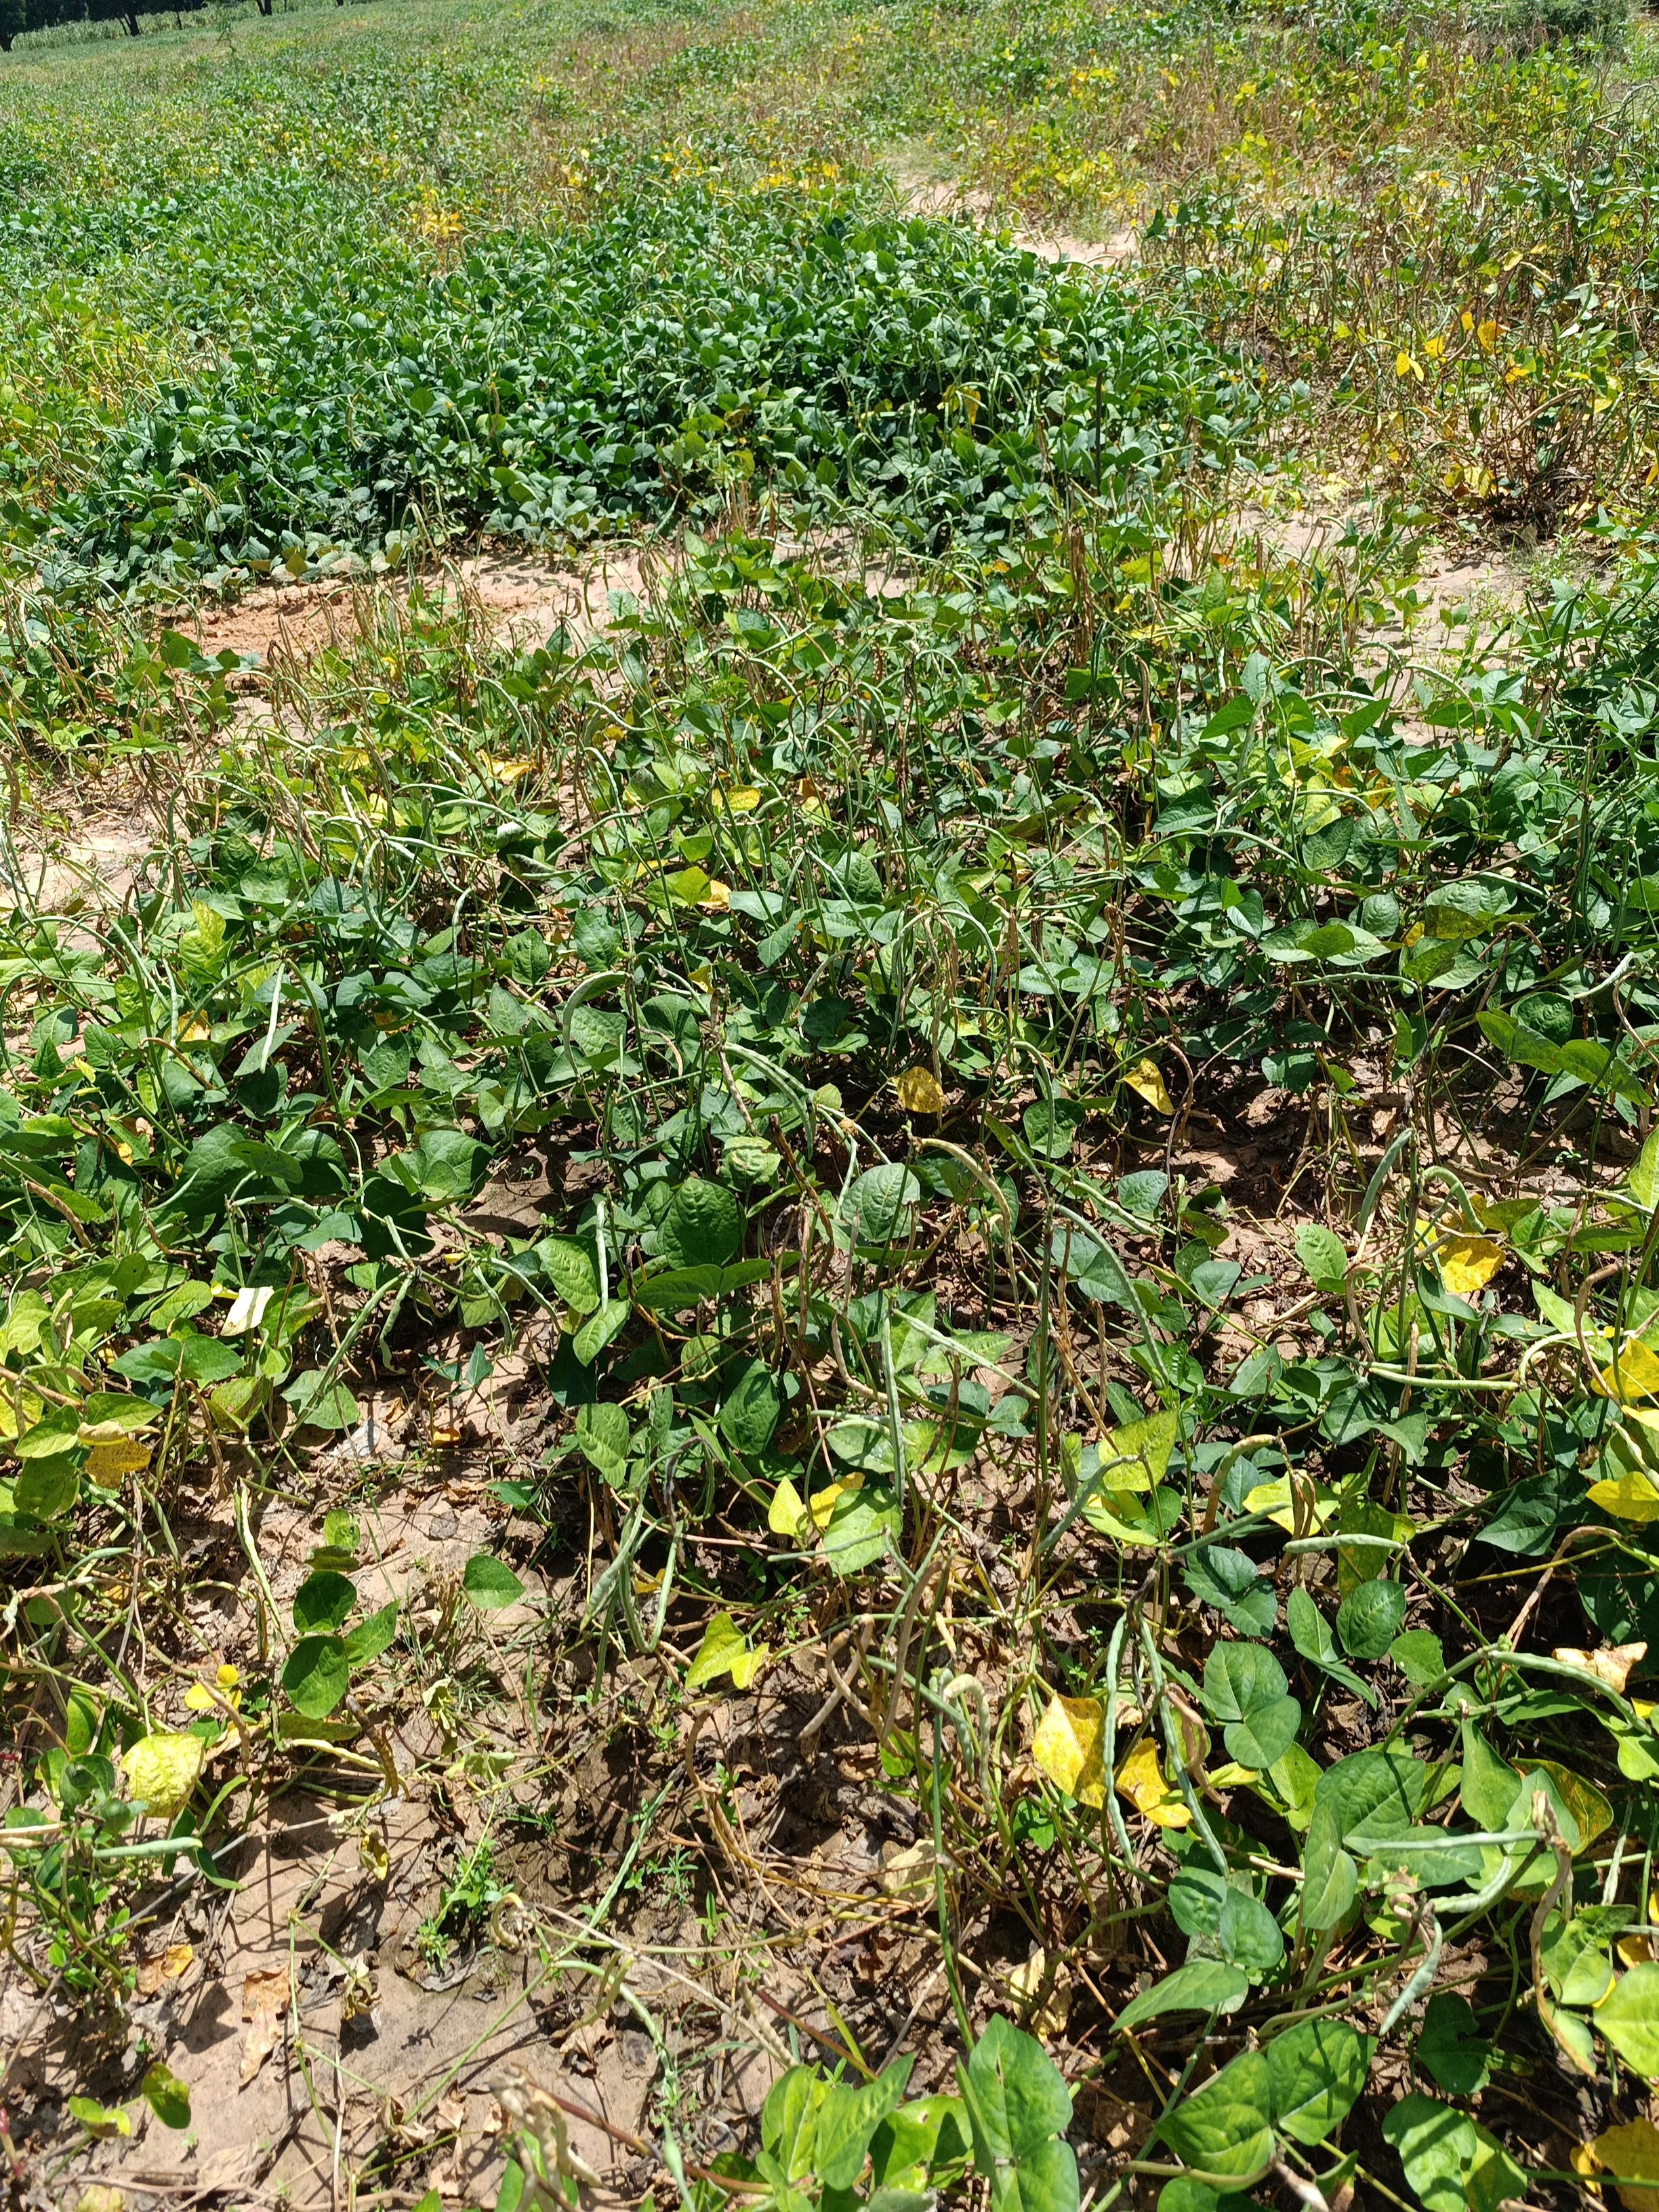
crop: cowpea
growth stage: maturity
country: Nigeria
